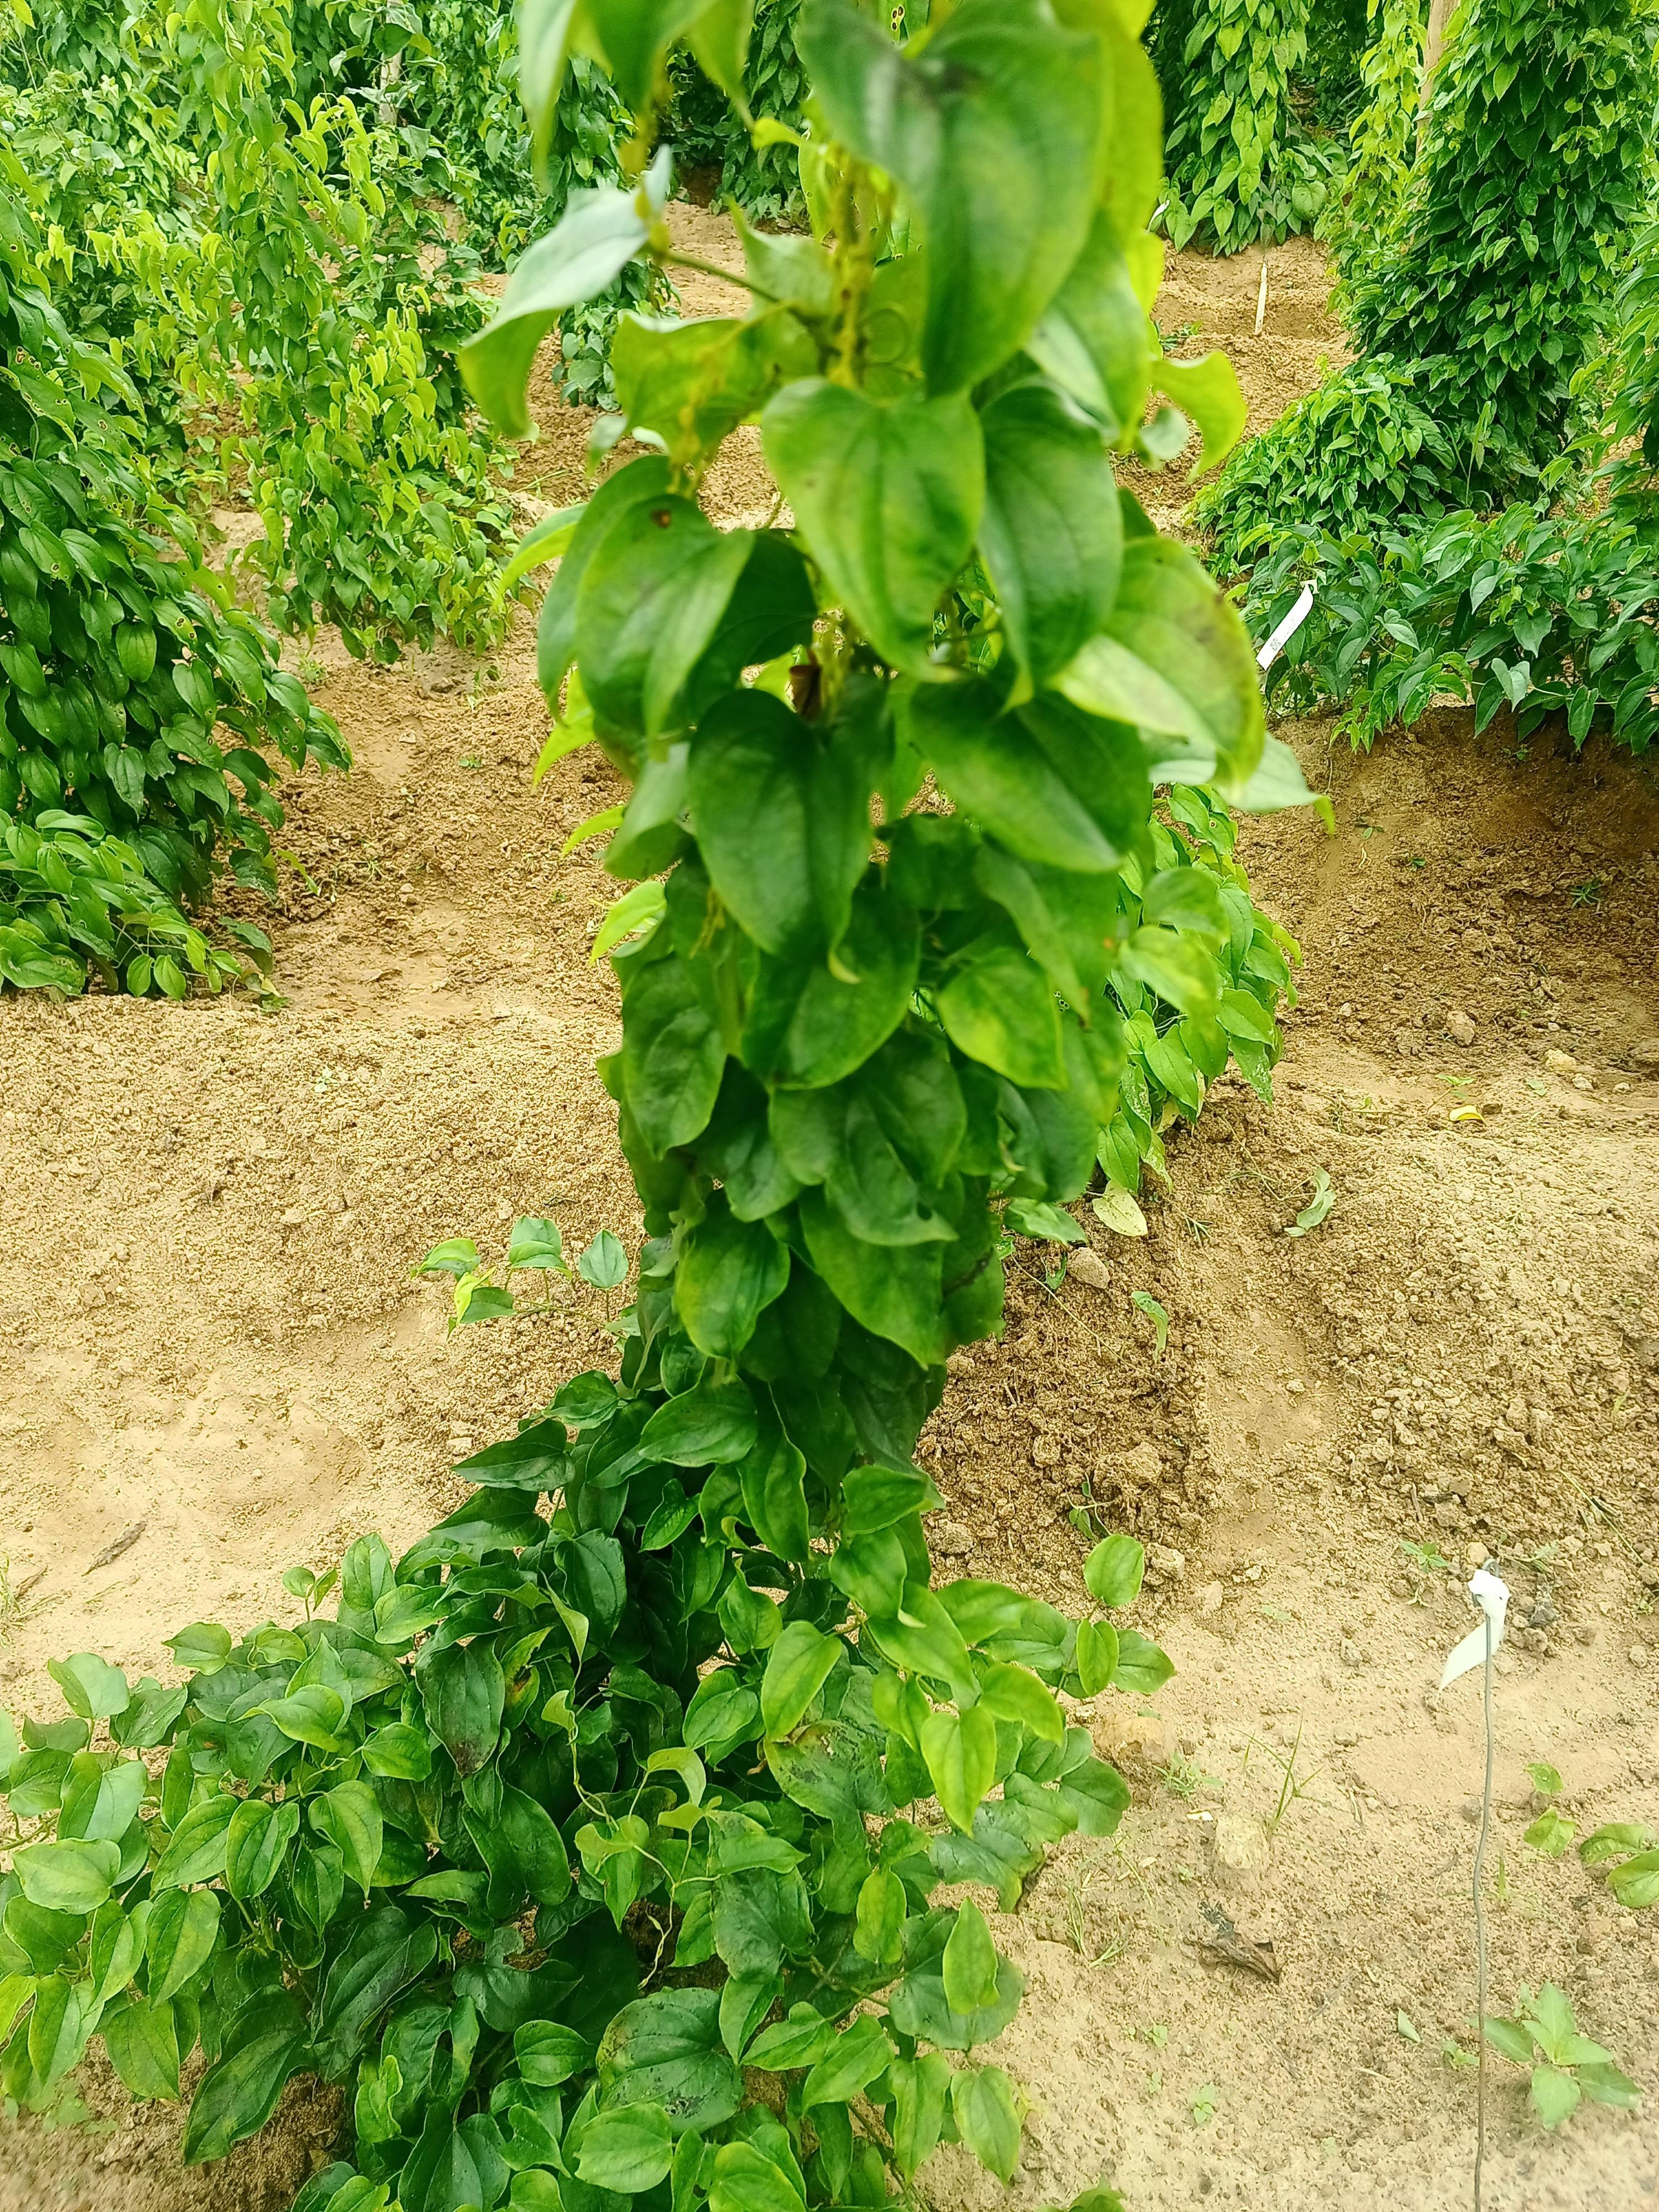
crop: yam
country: Nigeria
